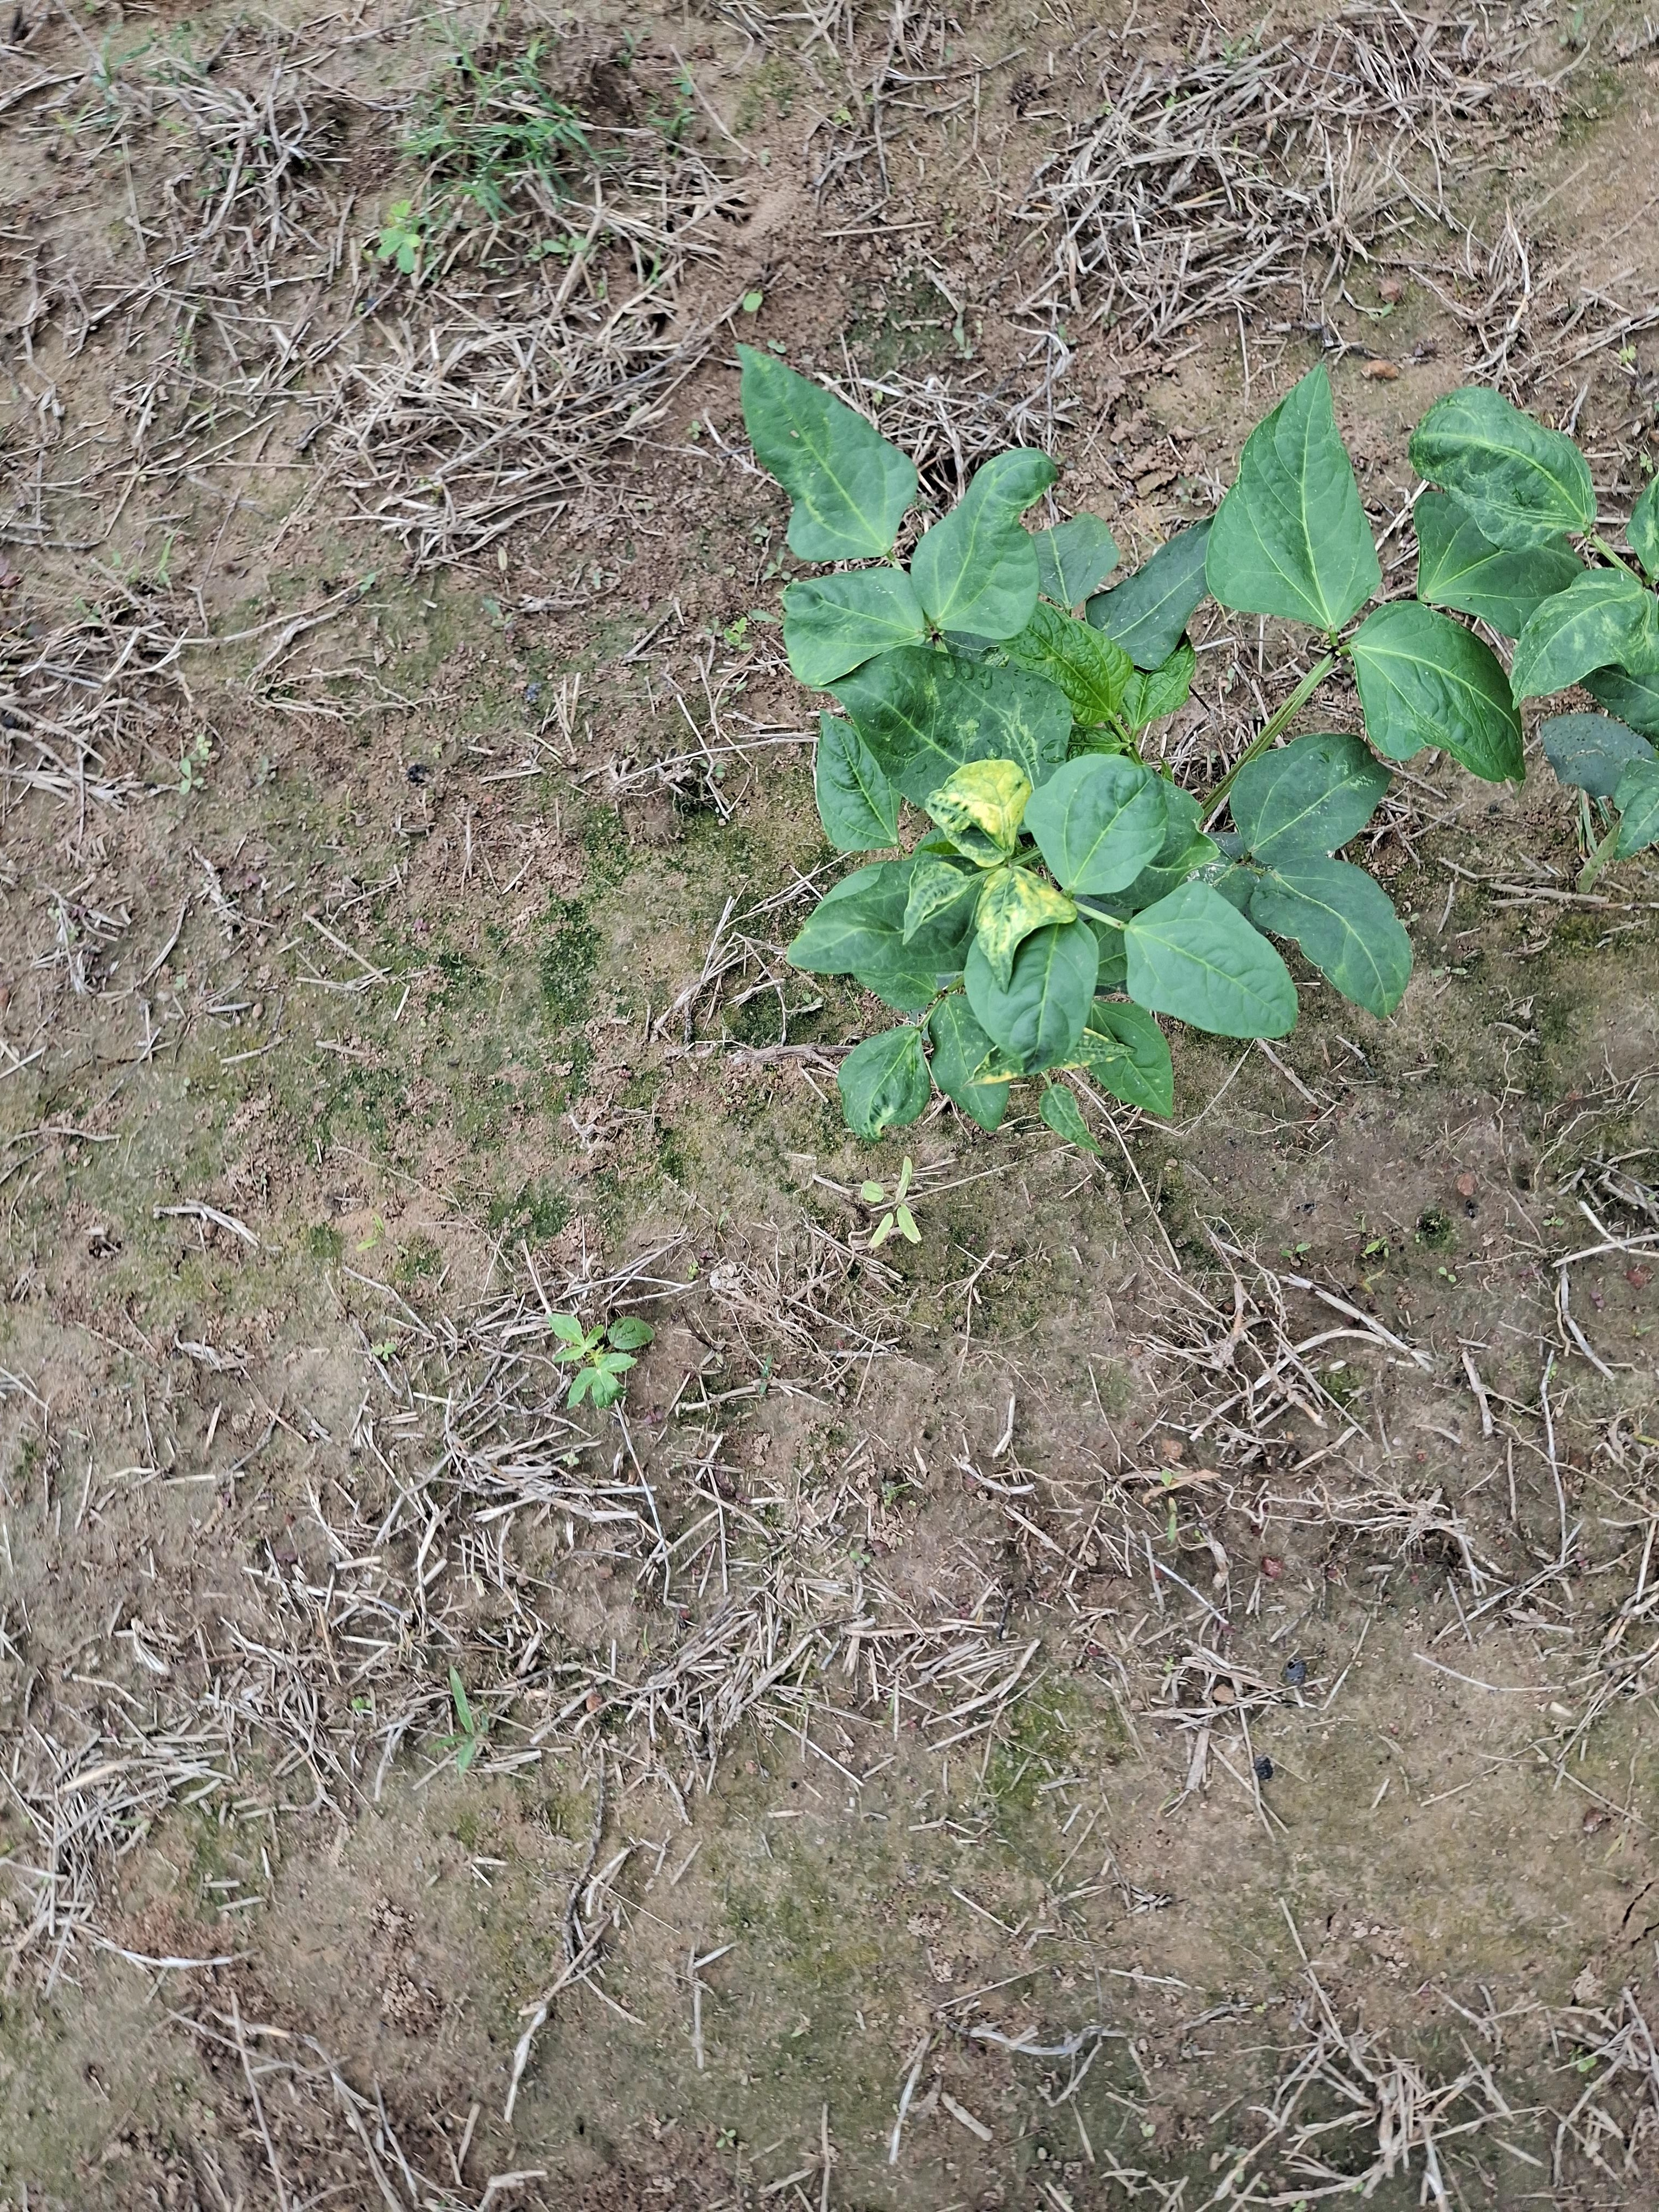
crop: cowpea
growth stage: emergence
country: Nigeria
